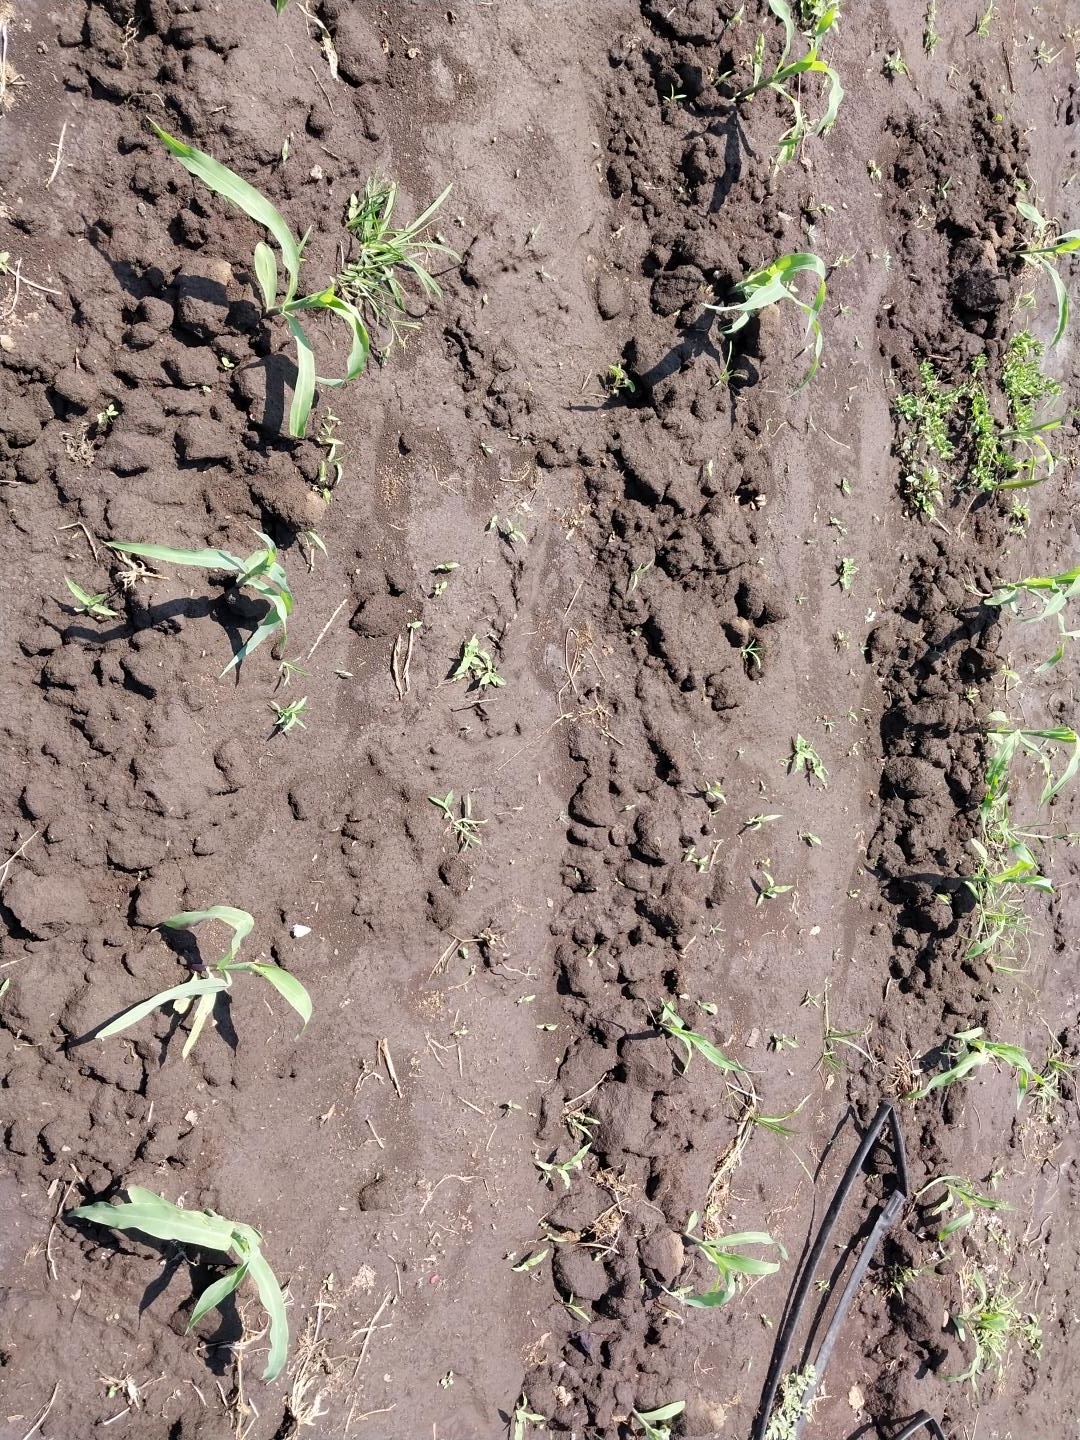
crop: maize
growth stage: emergence
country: Tanzania
